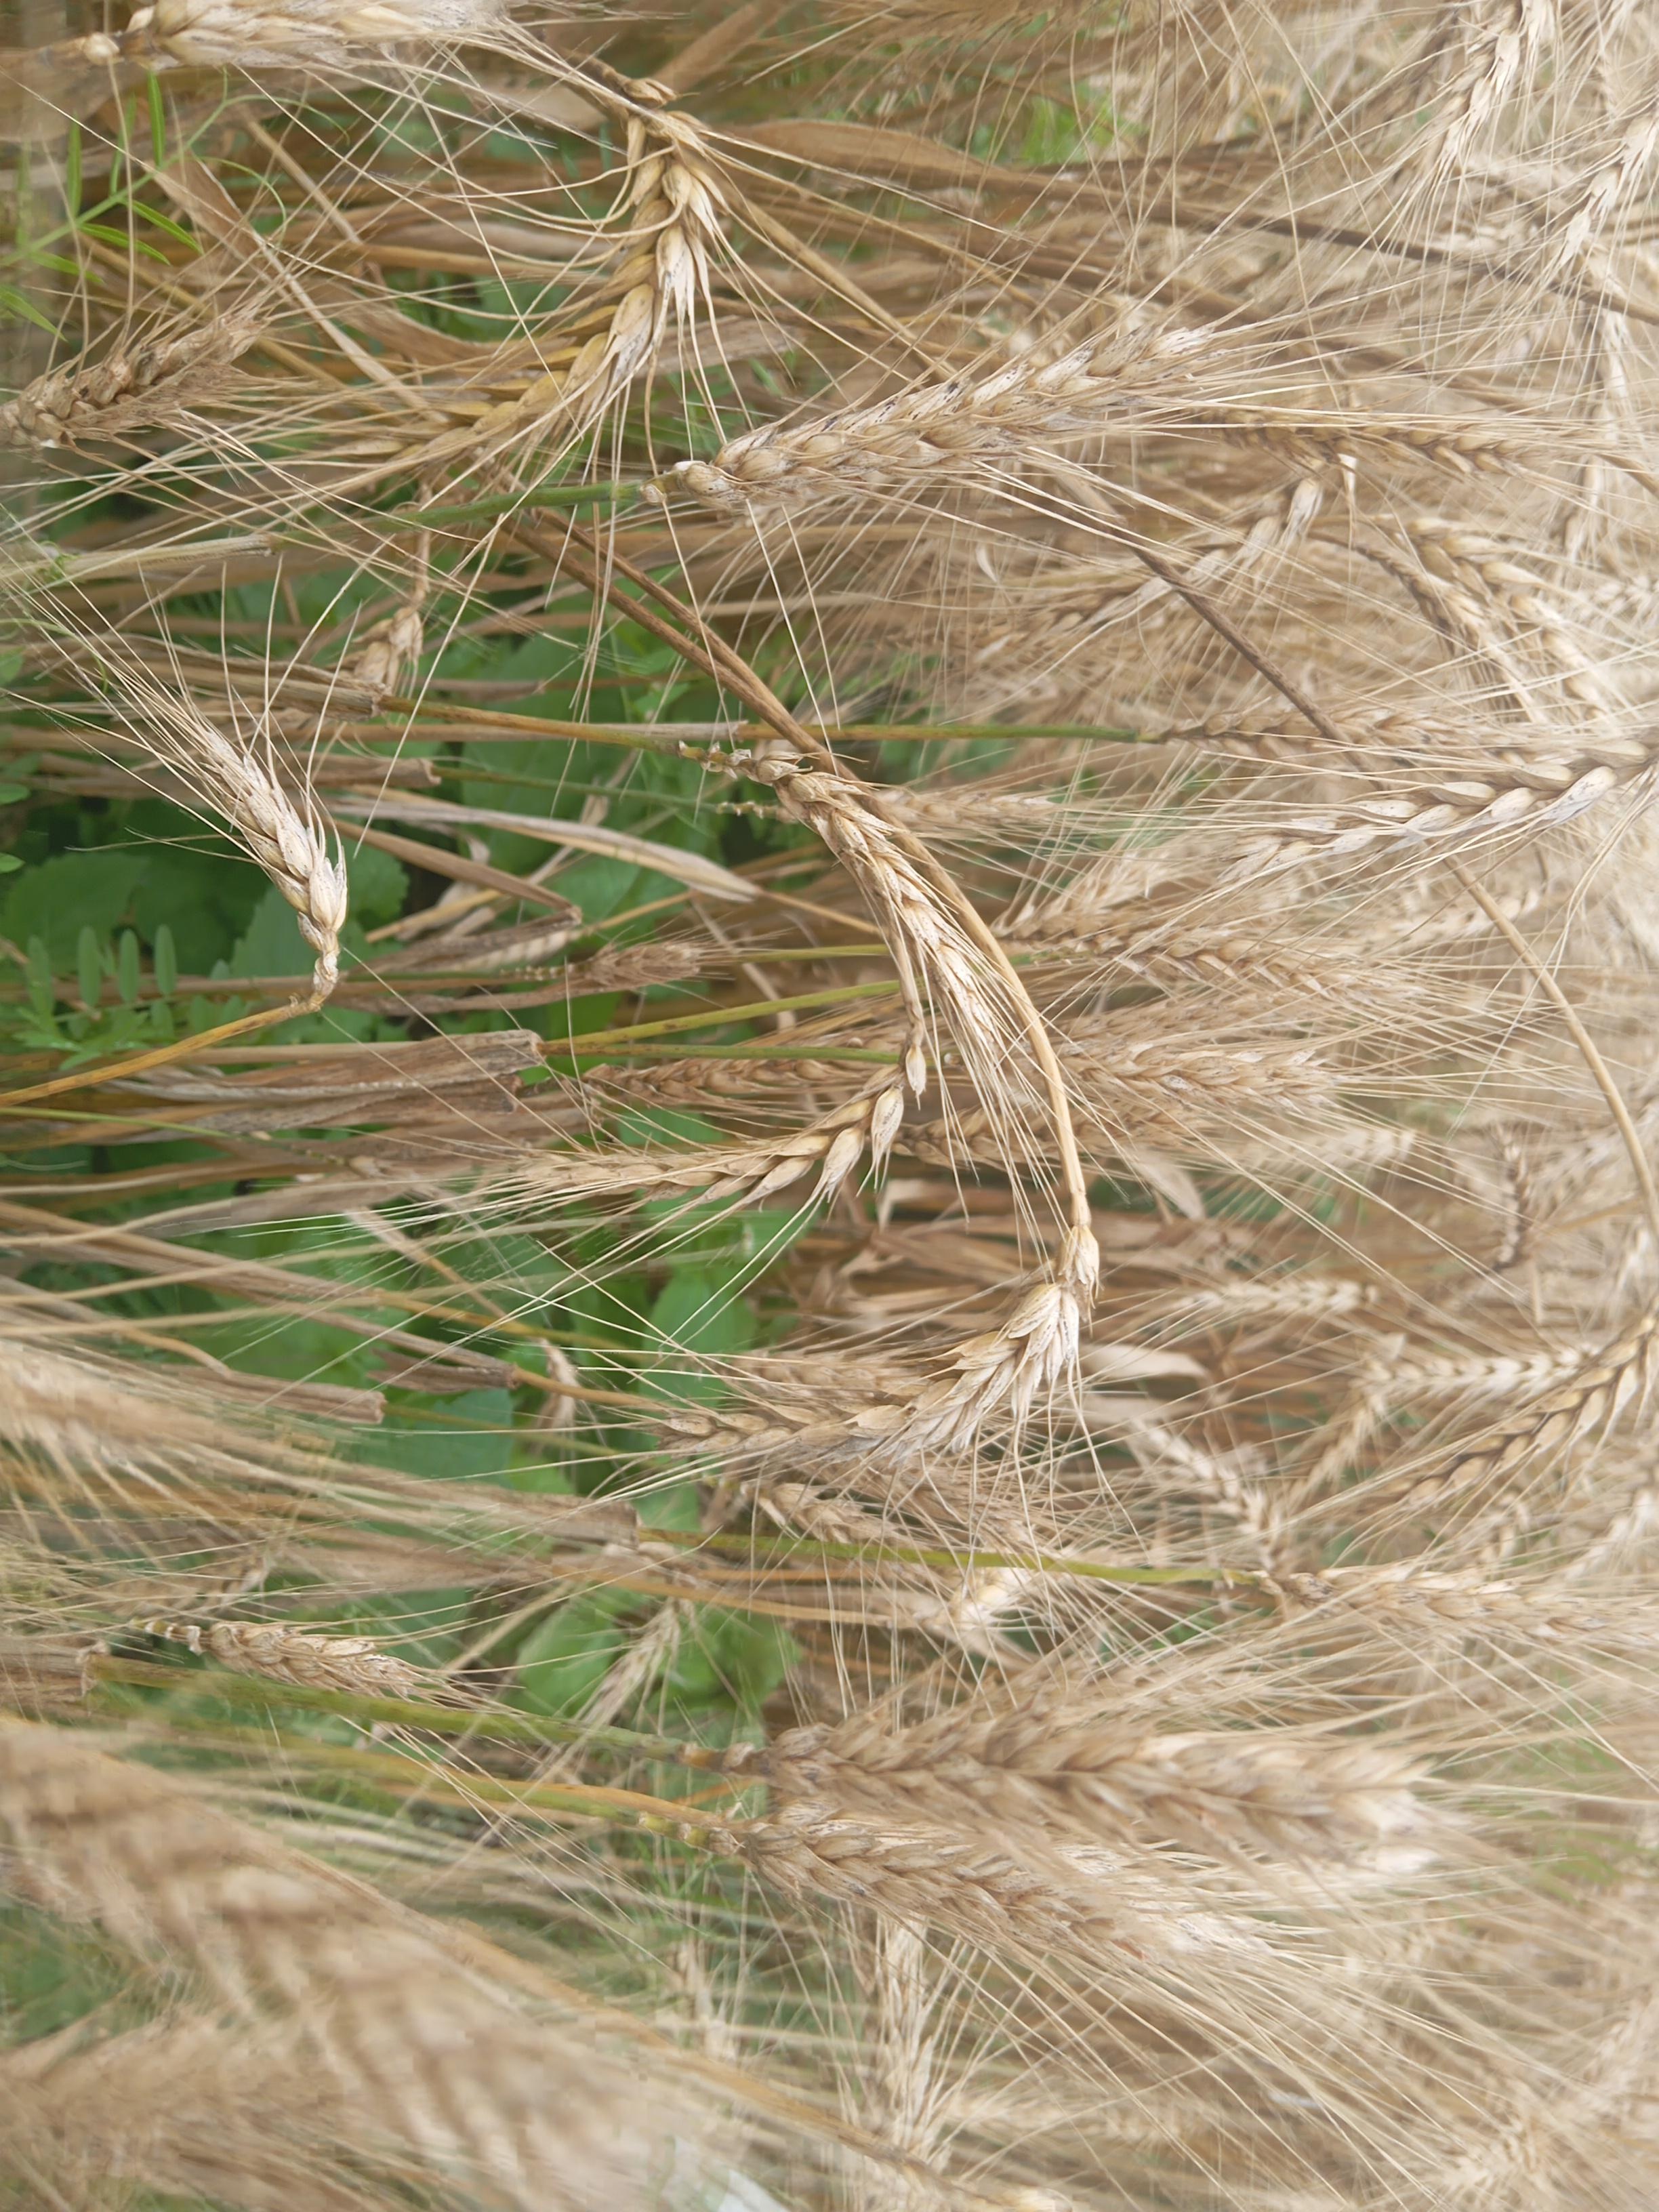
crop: wheat
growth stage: maturity
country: Kenya
